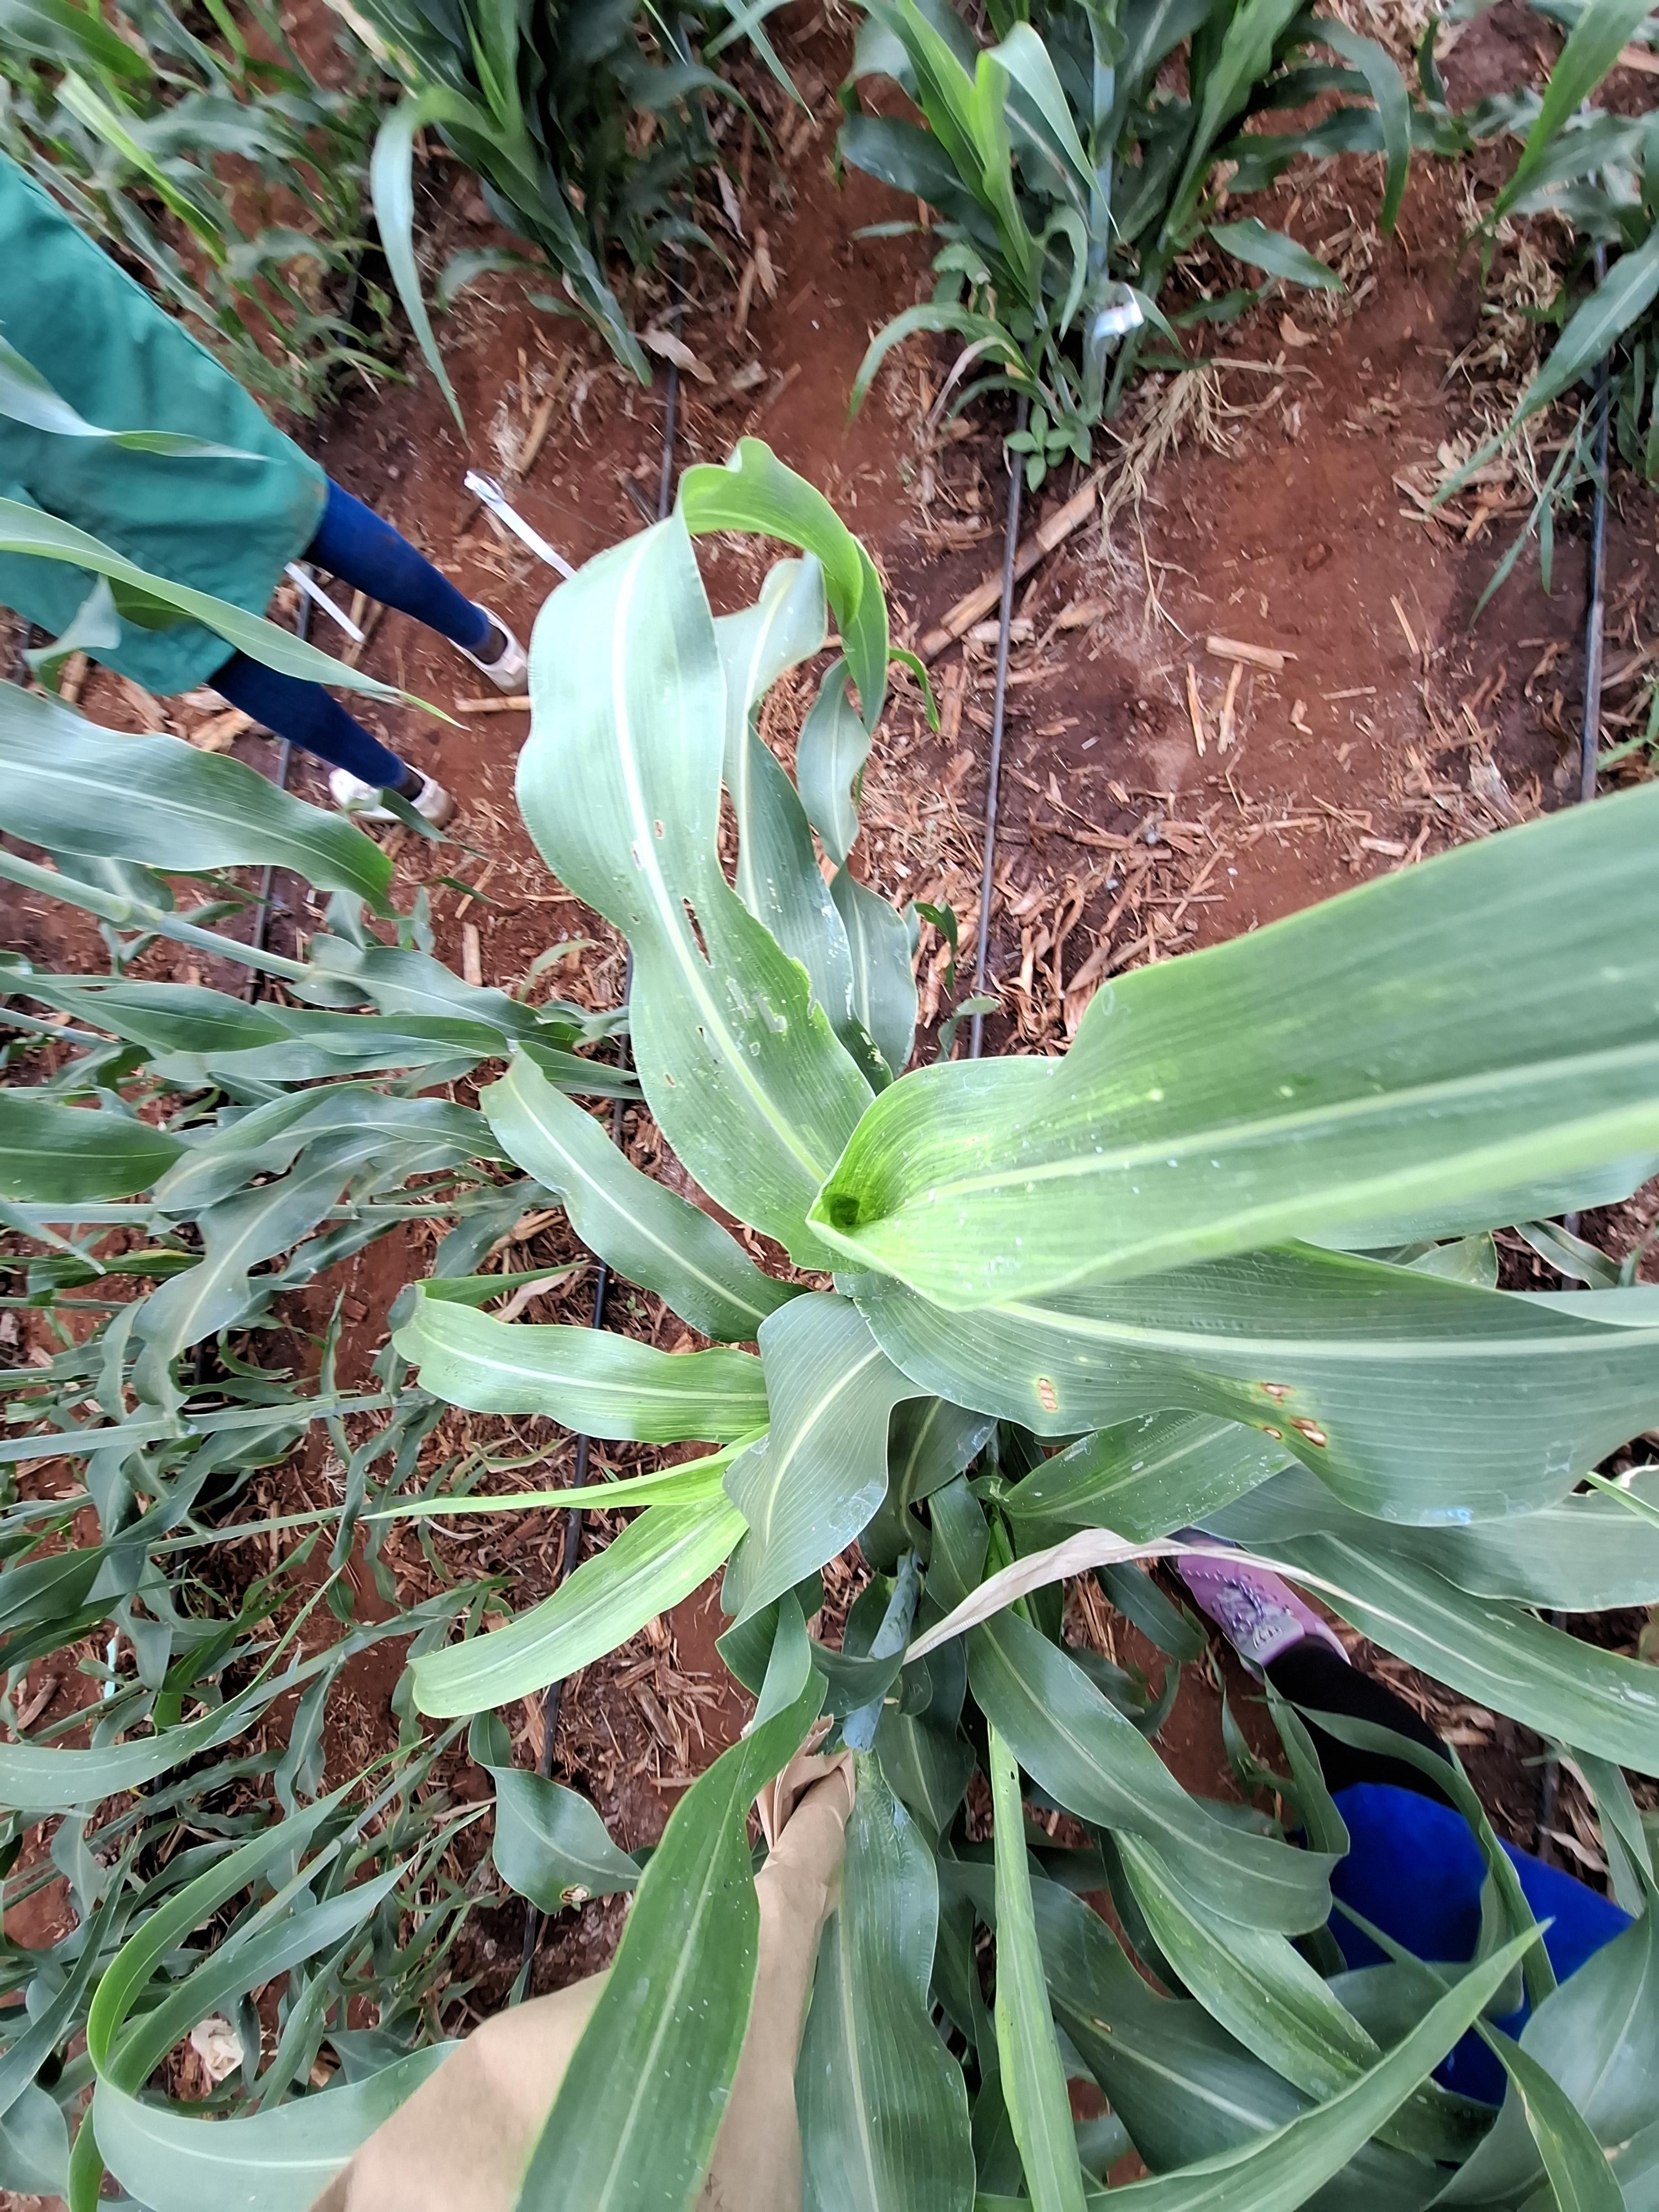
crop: sorghum
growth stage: vegetative
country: Kenya
